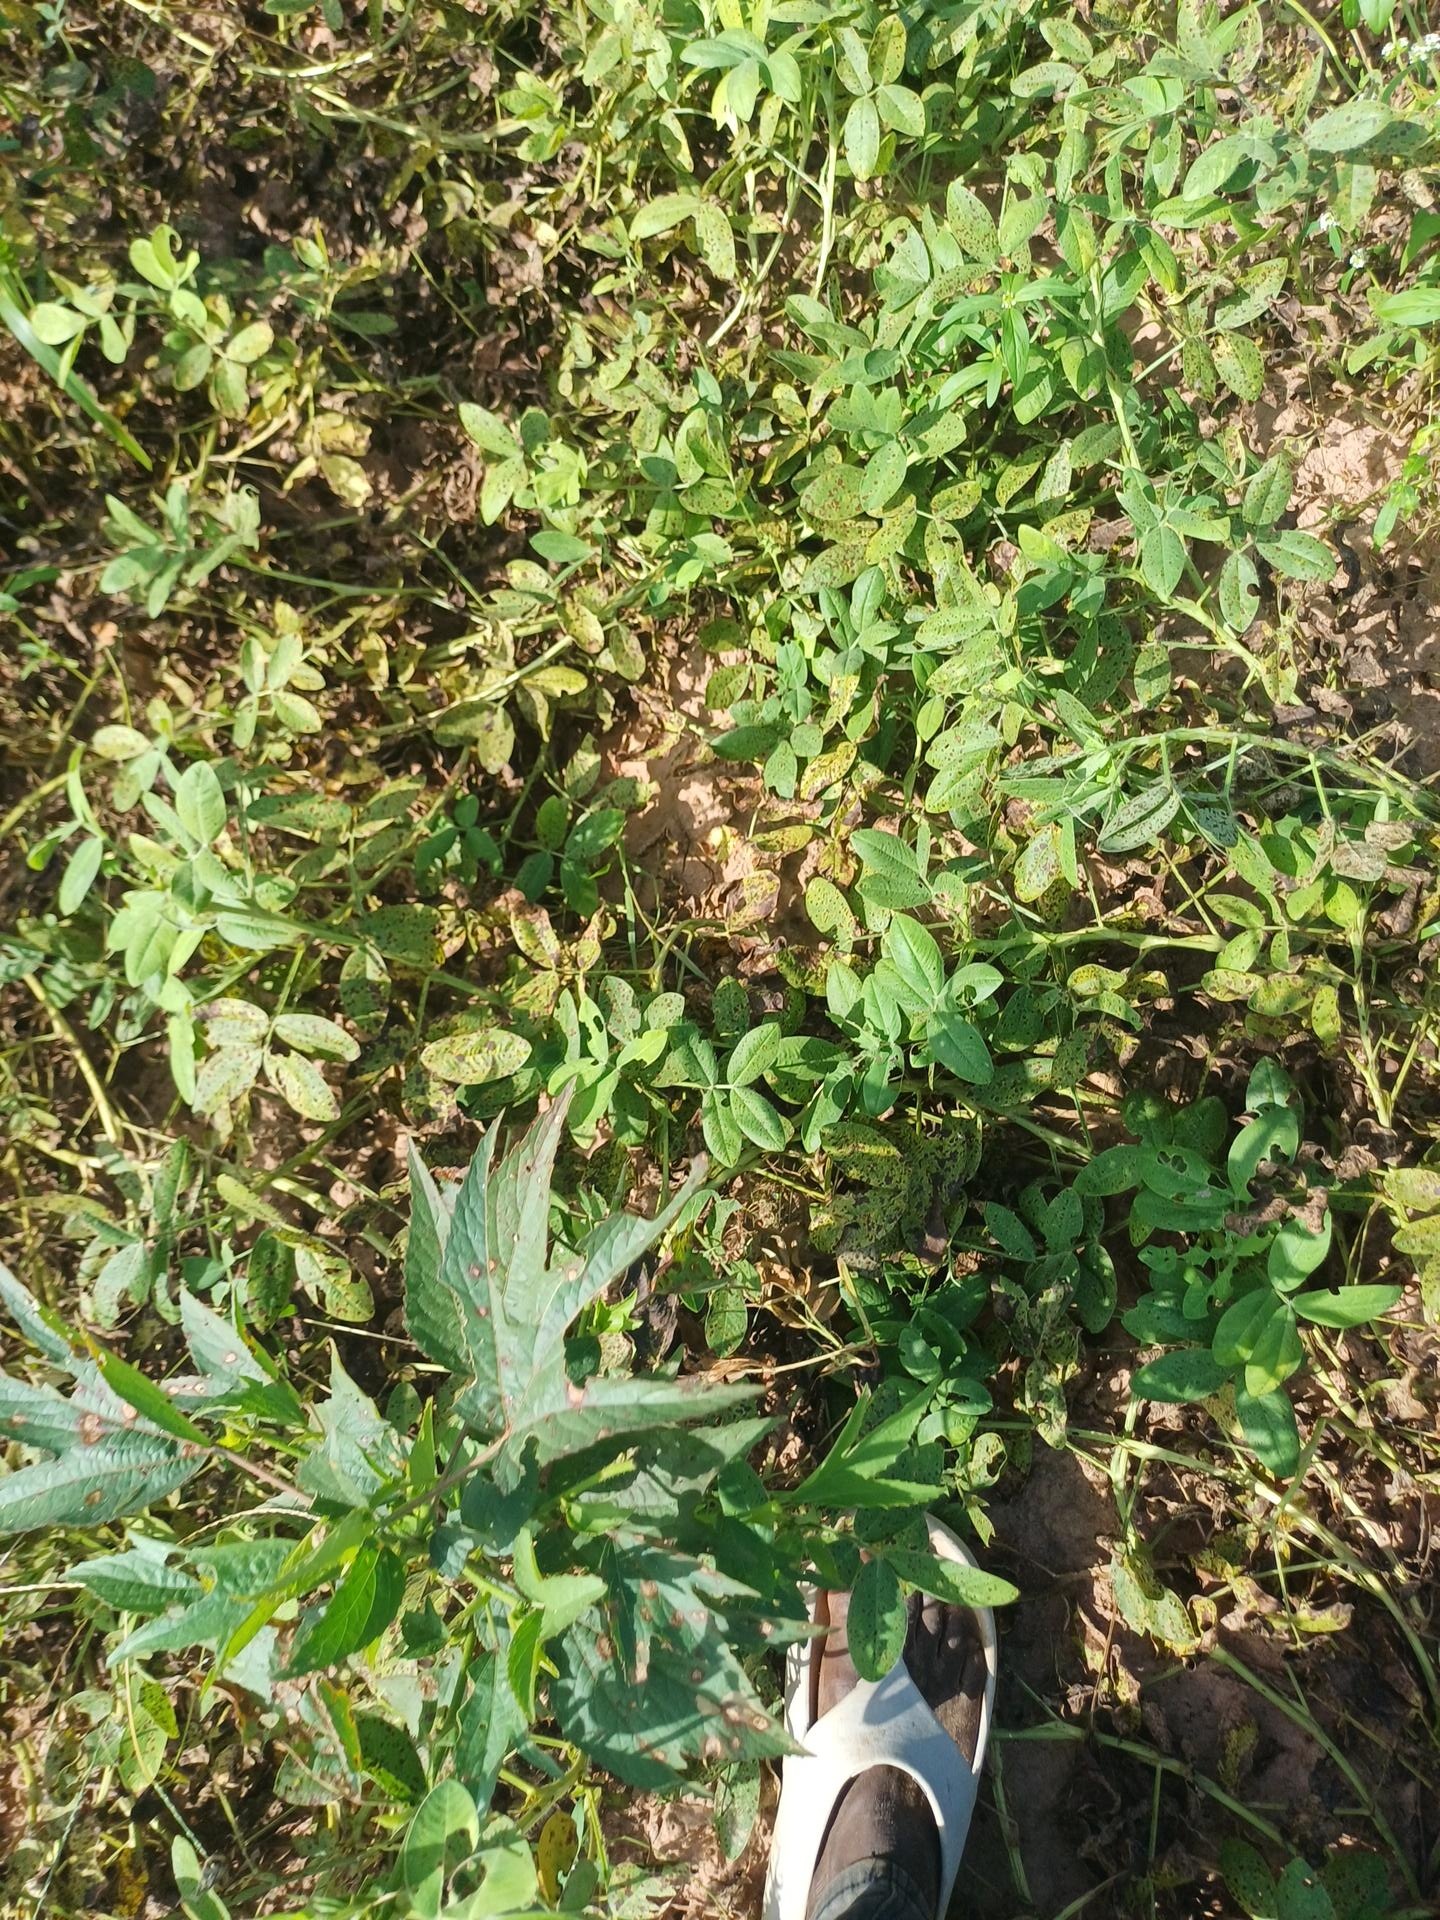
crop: groundnut
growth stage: flowering
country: Senegal
